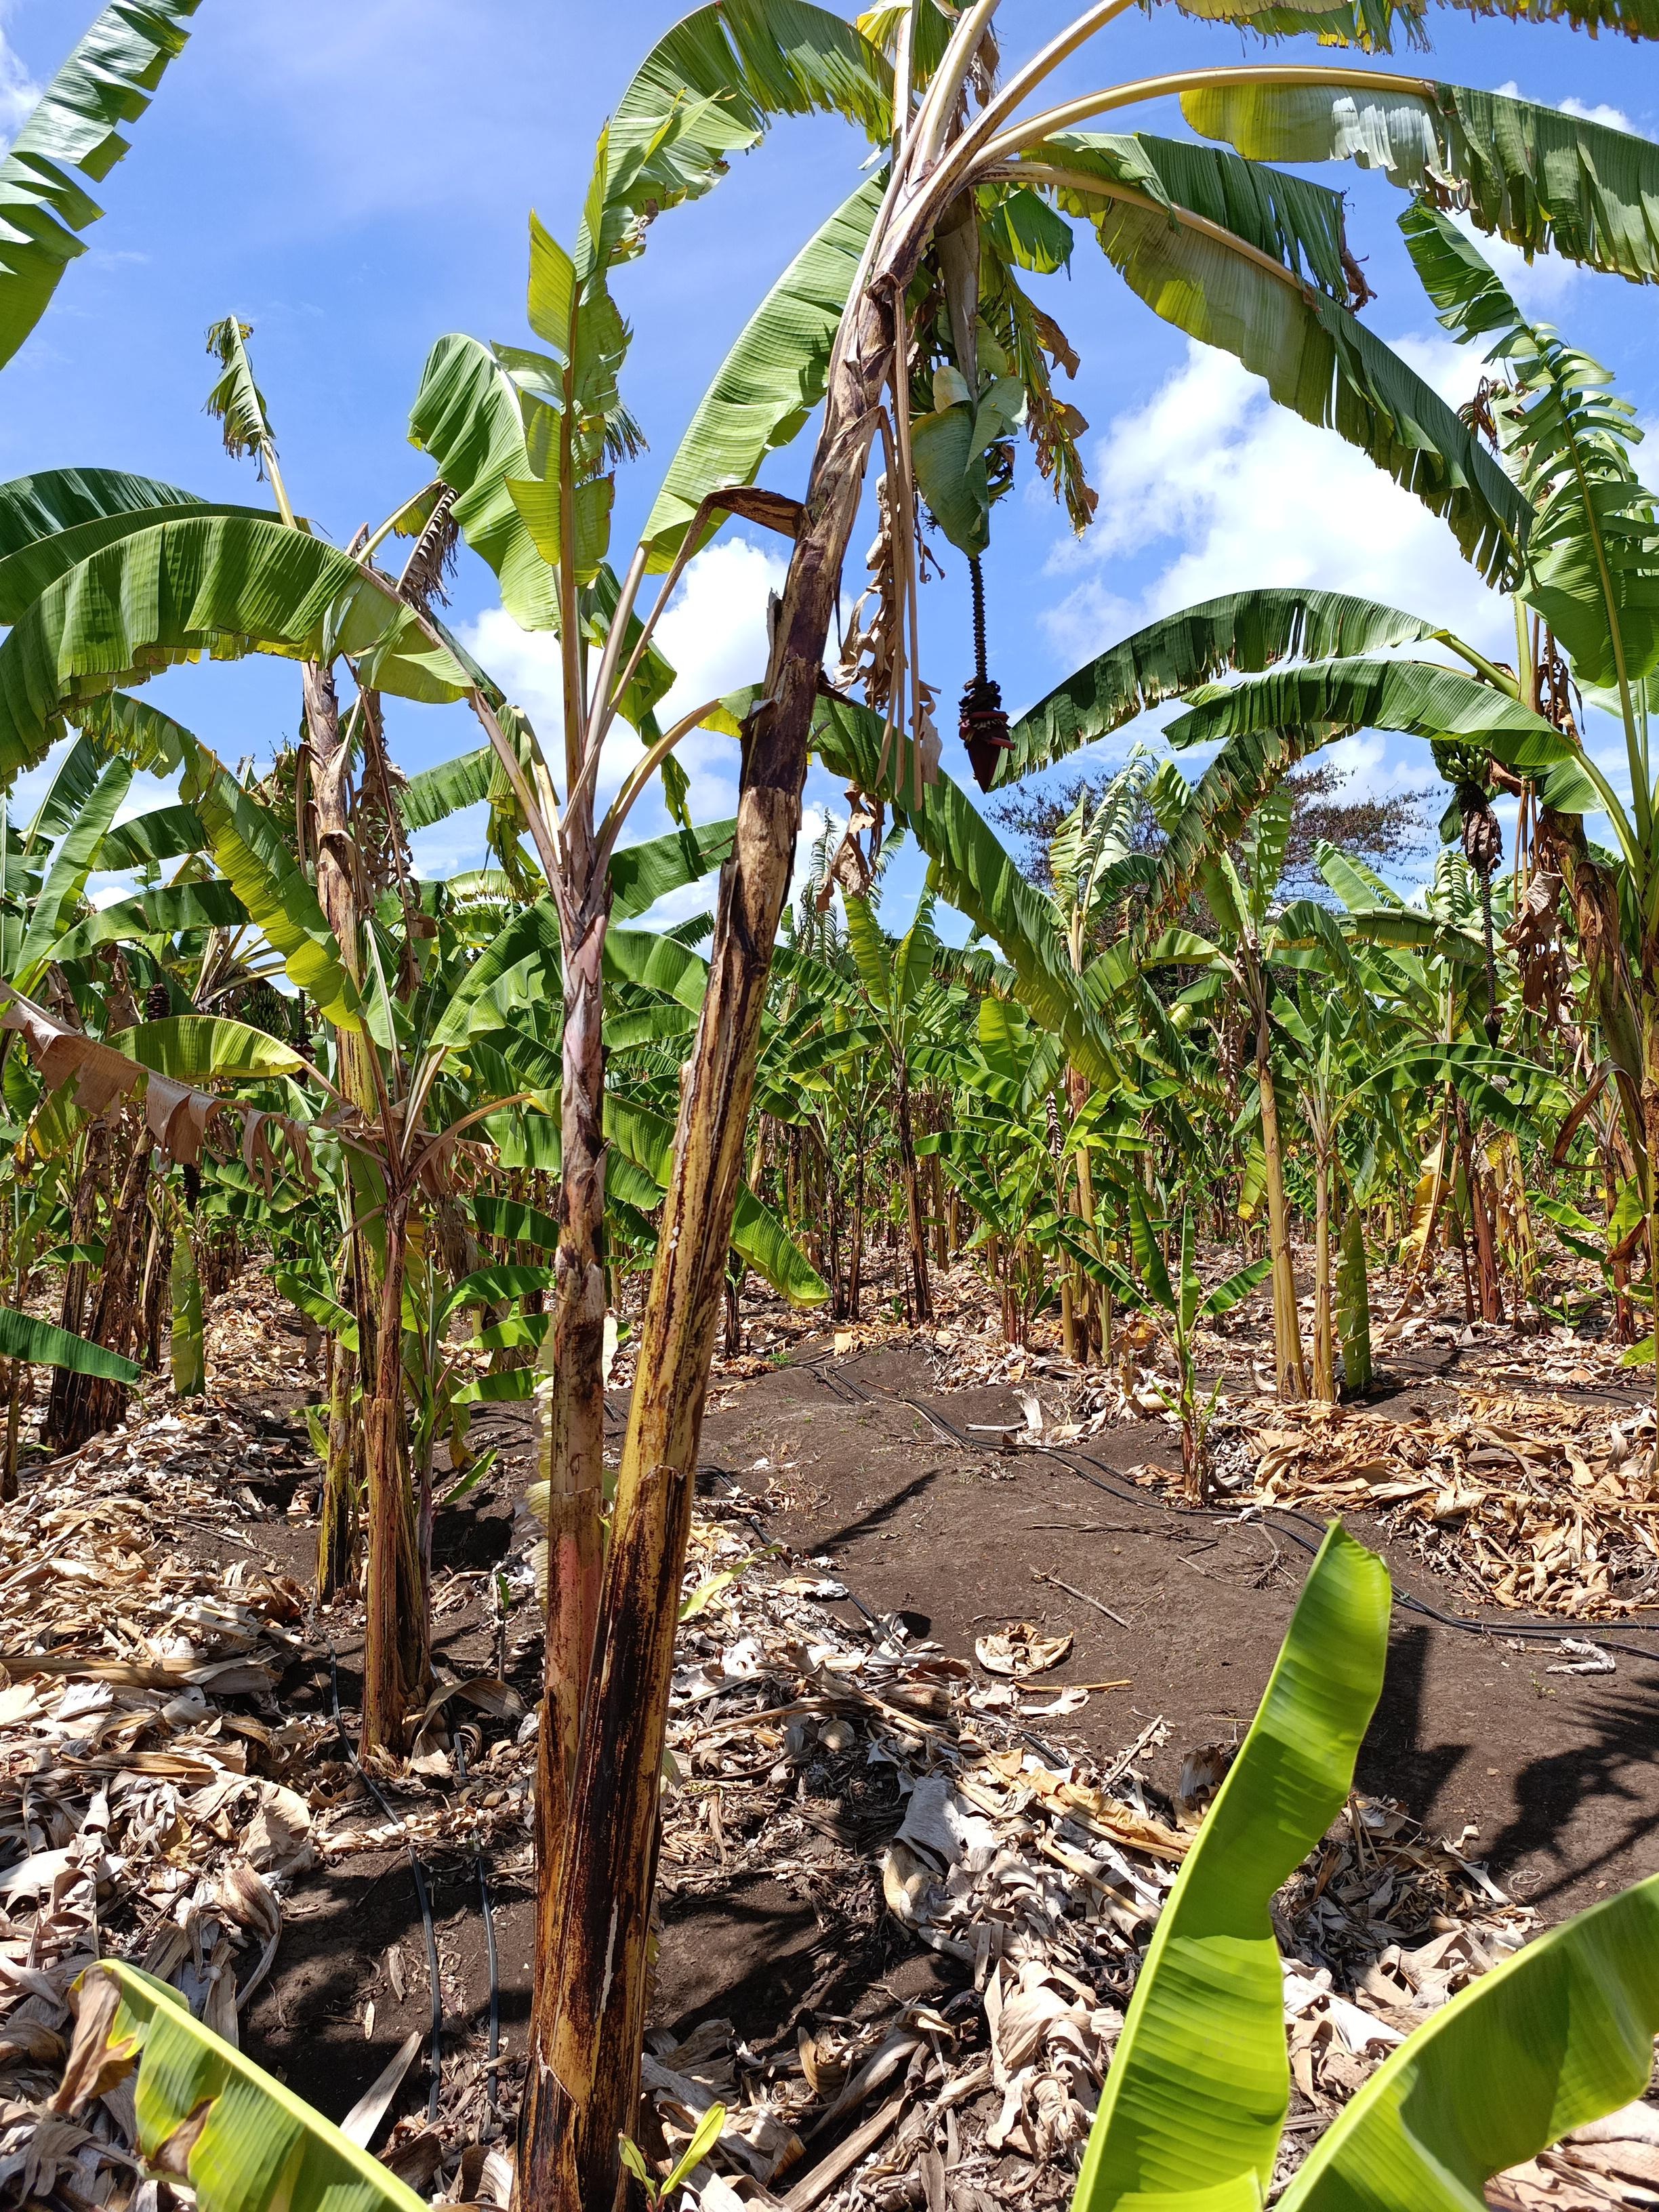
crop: banana
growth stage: development fruit
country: Tanzania
